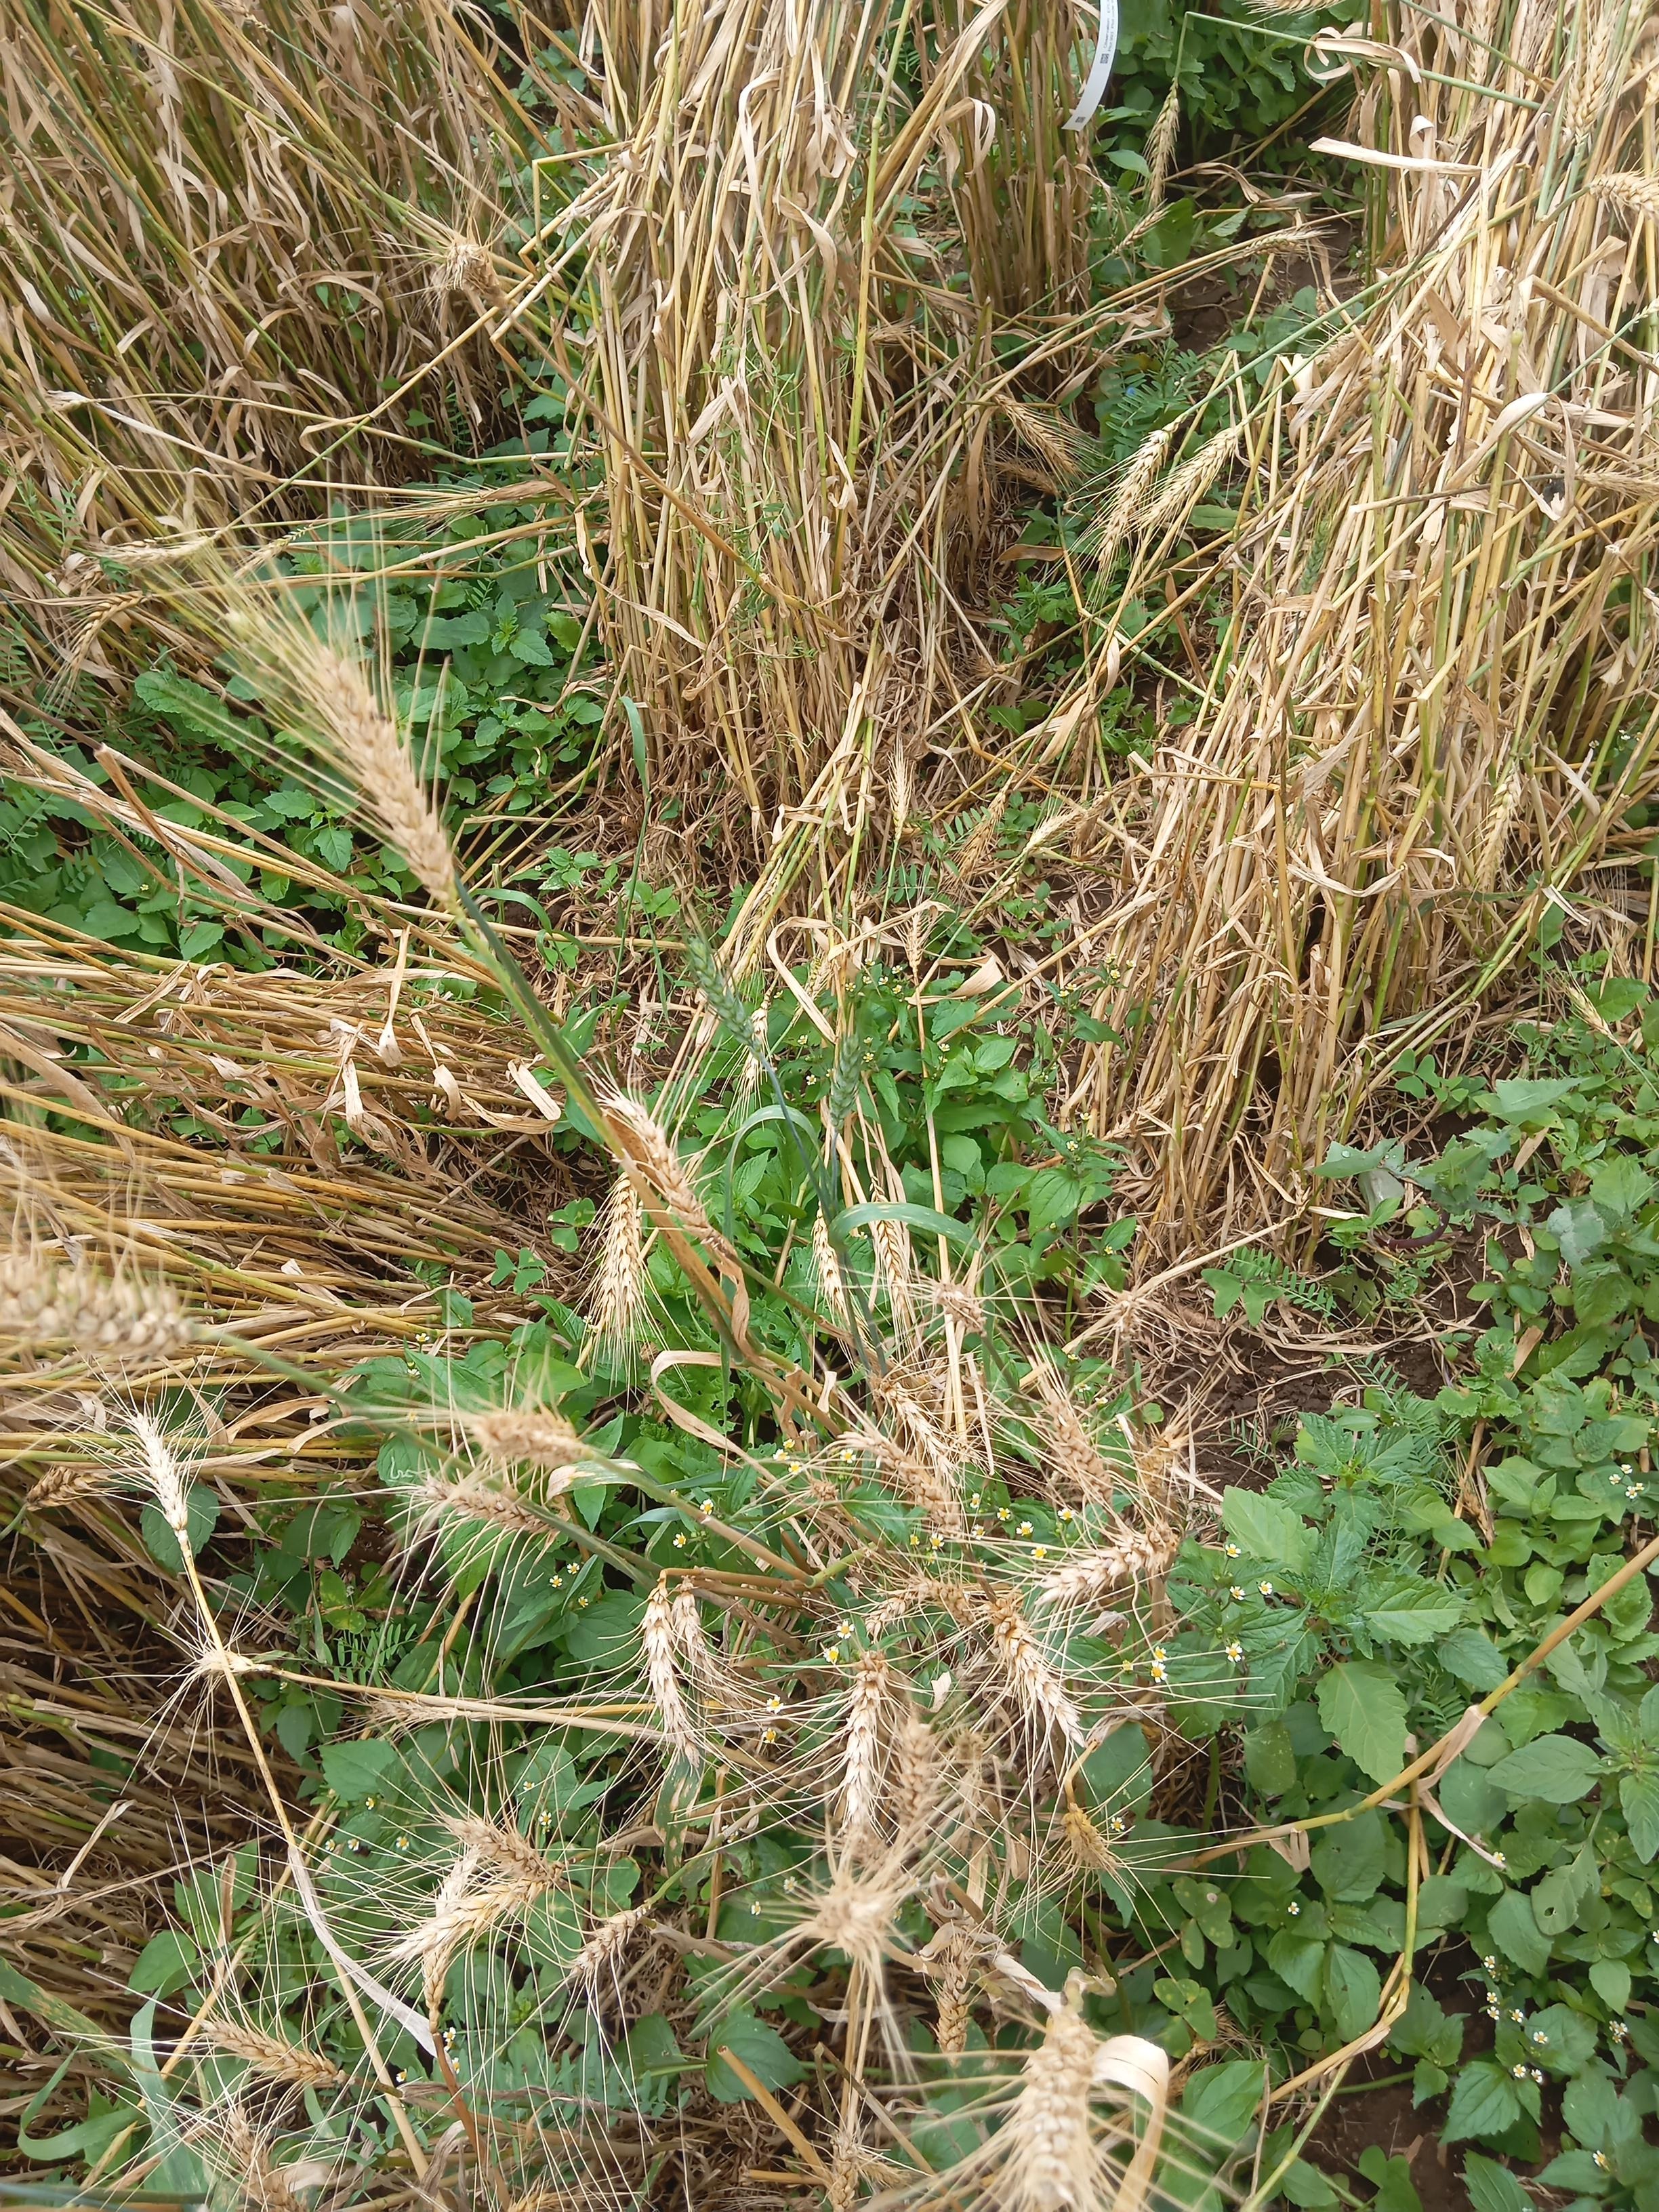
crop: wheat
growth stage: maturity
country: Kenya
